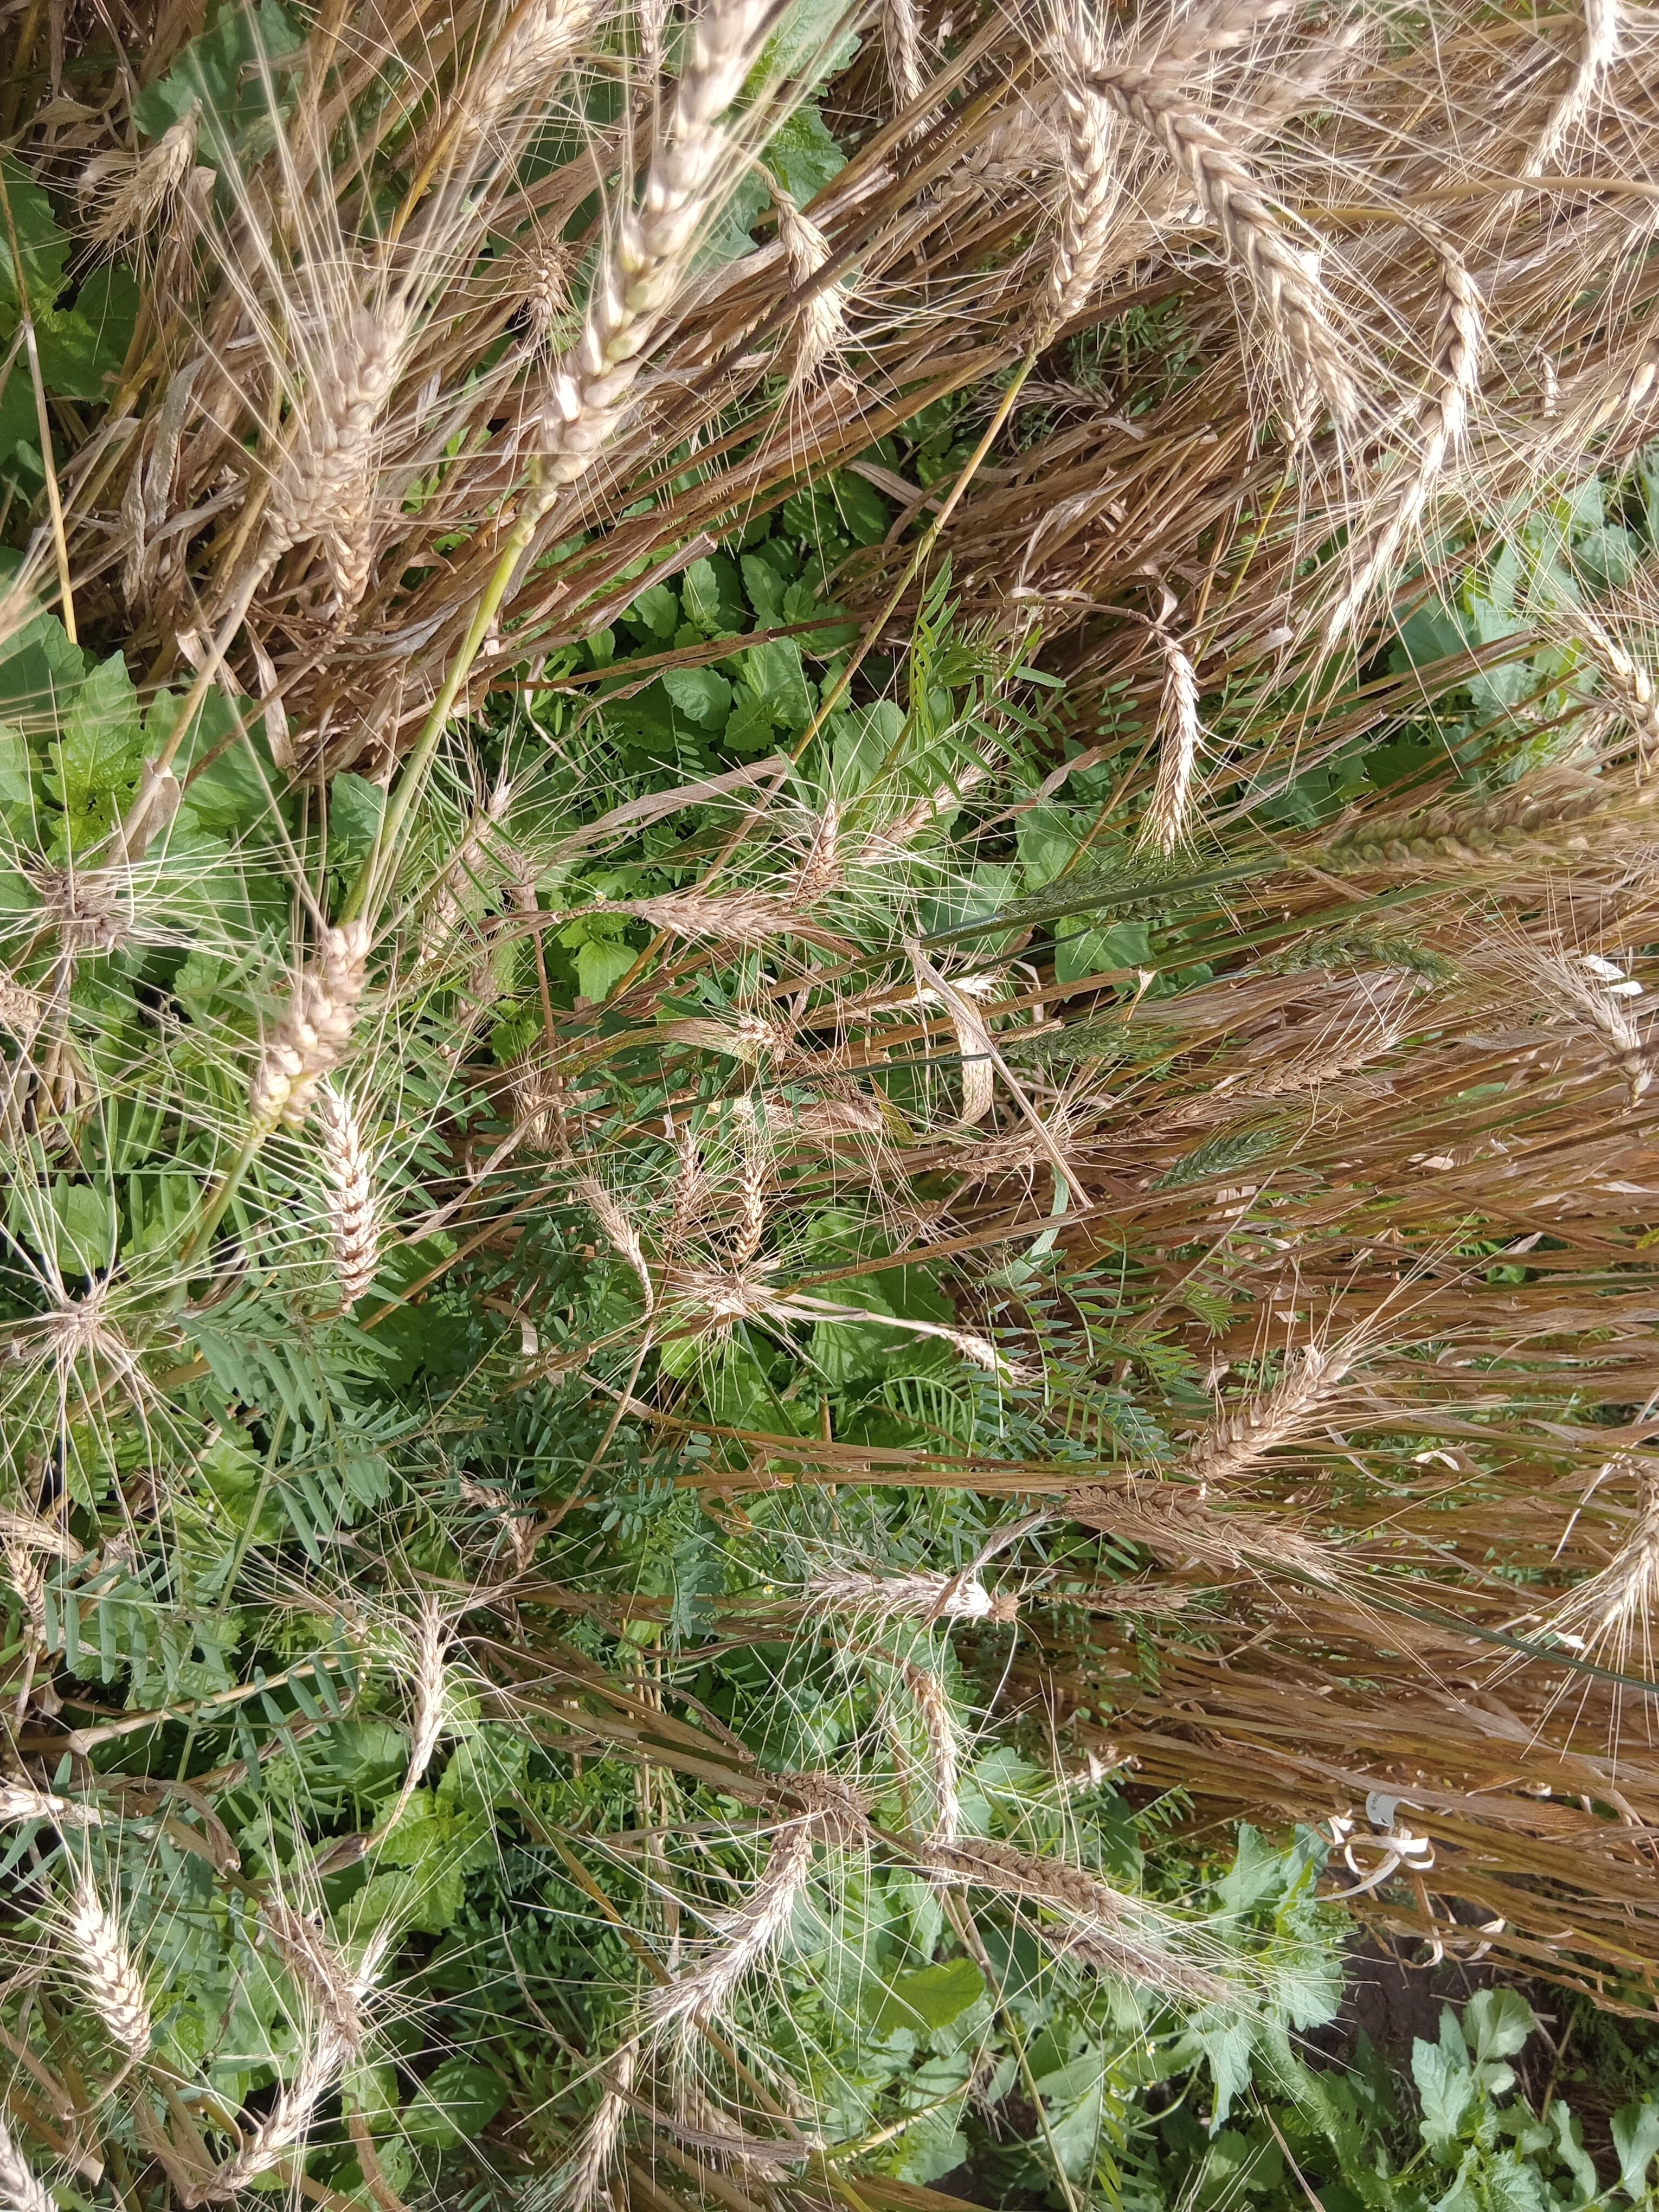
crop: wheat
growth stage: maturity
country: Kenya
